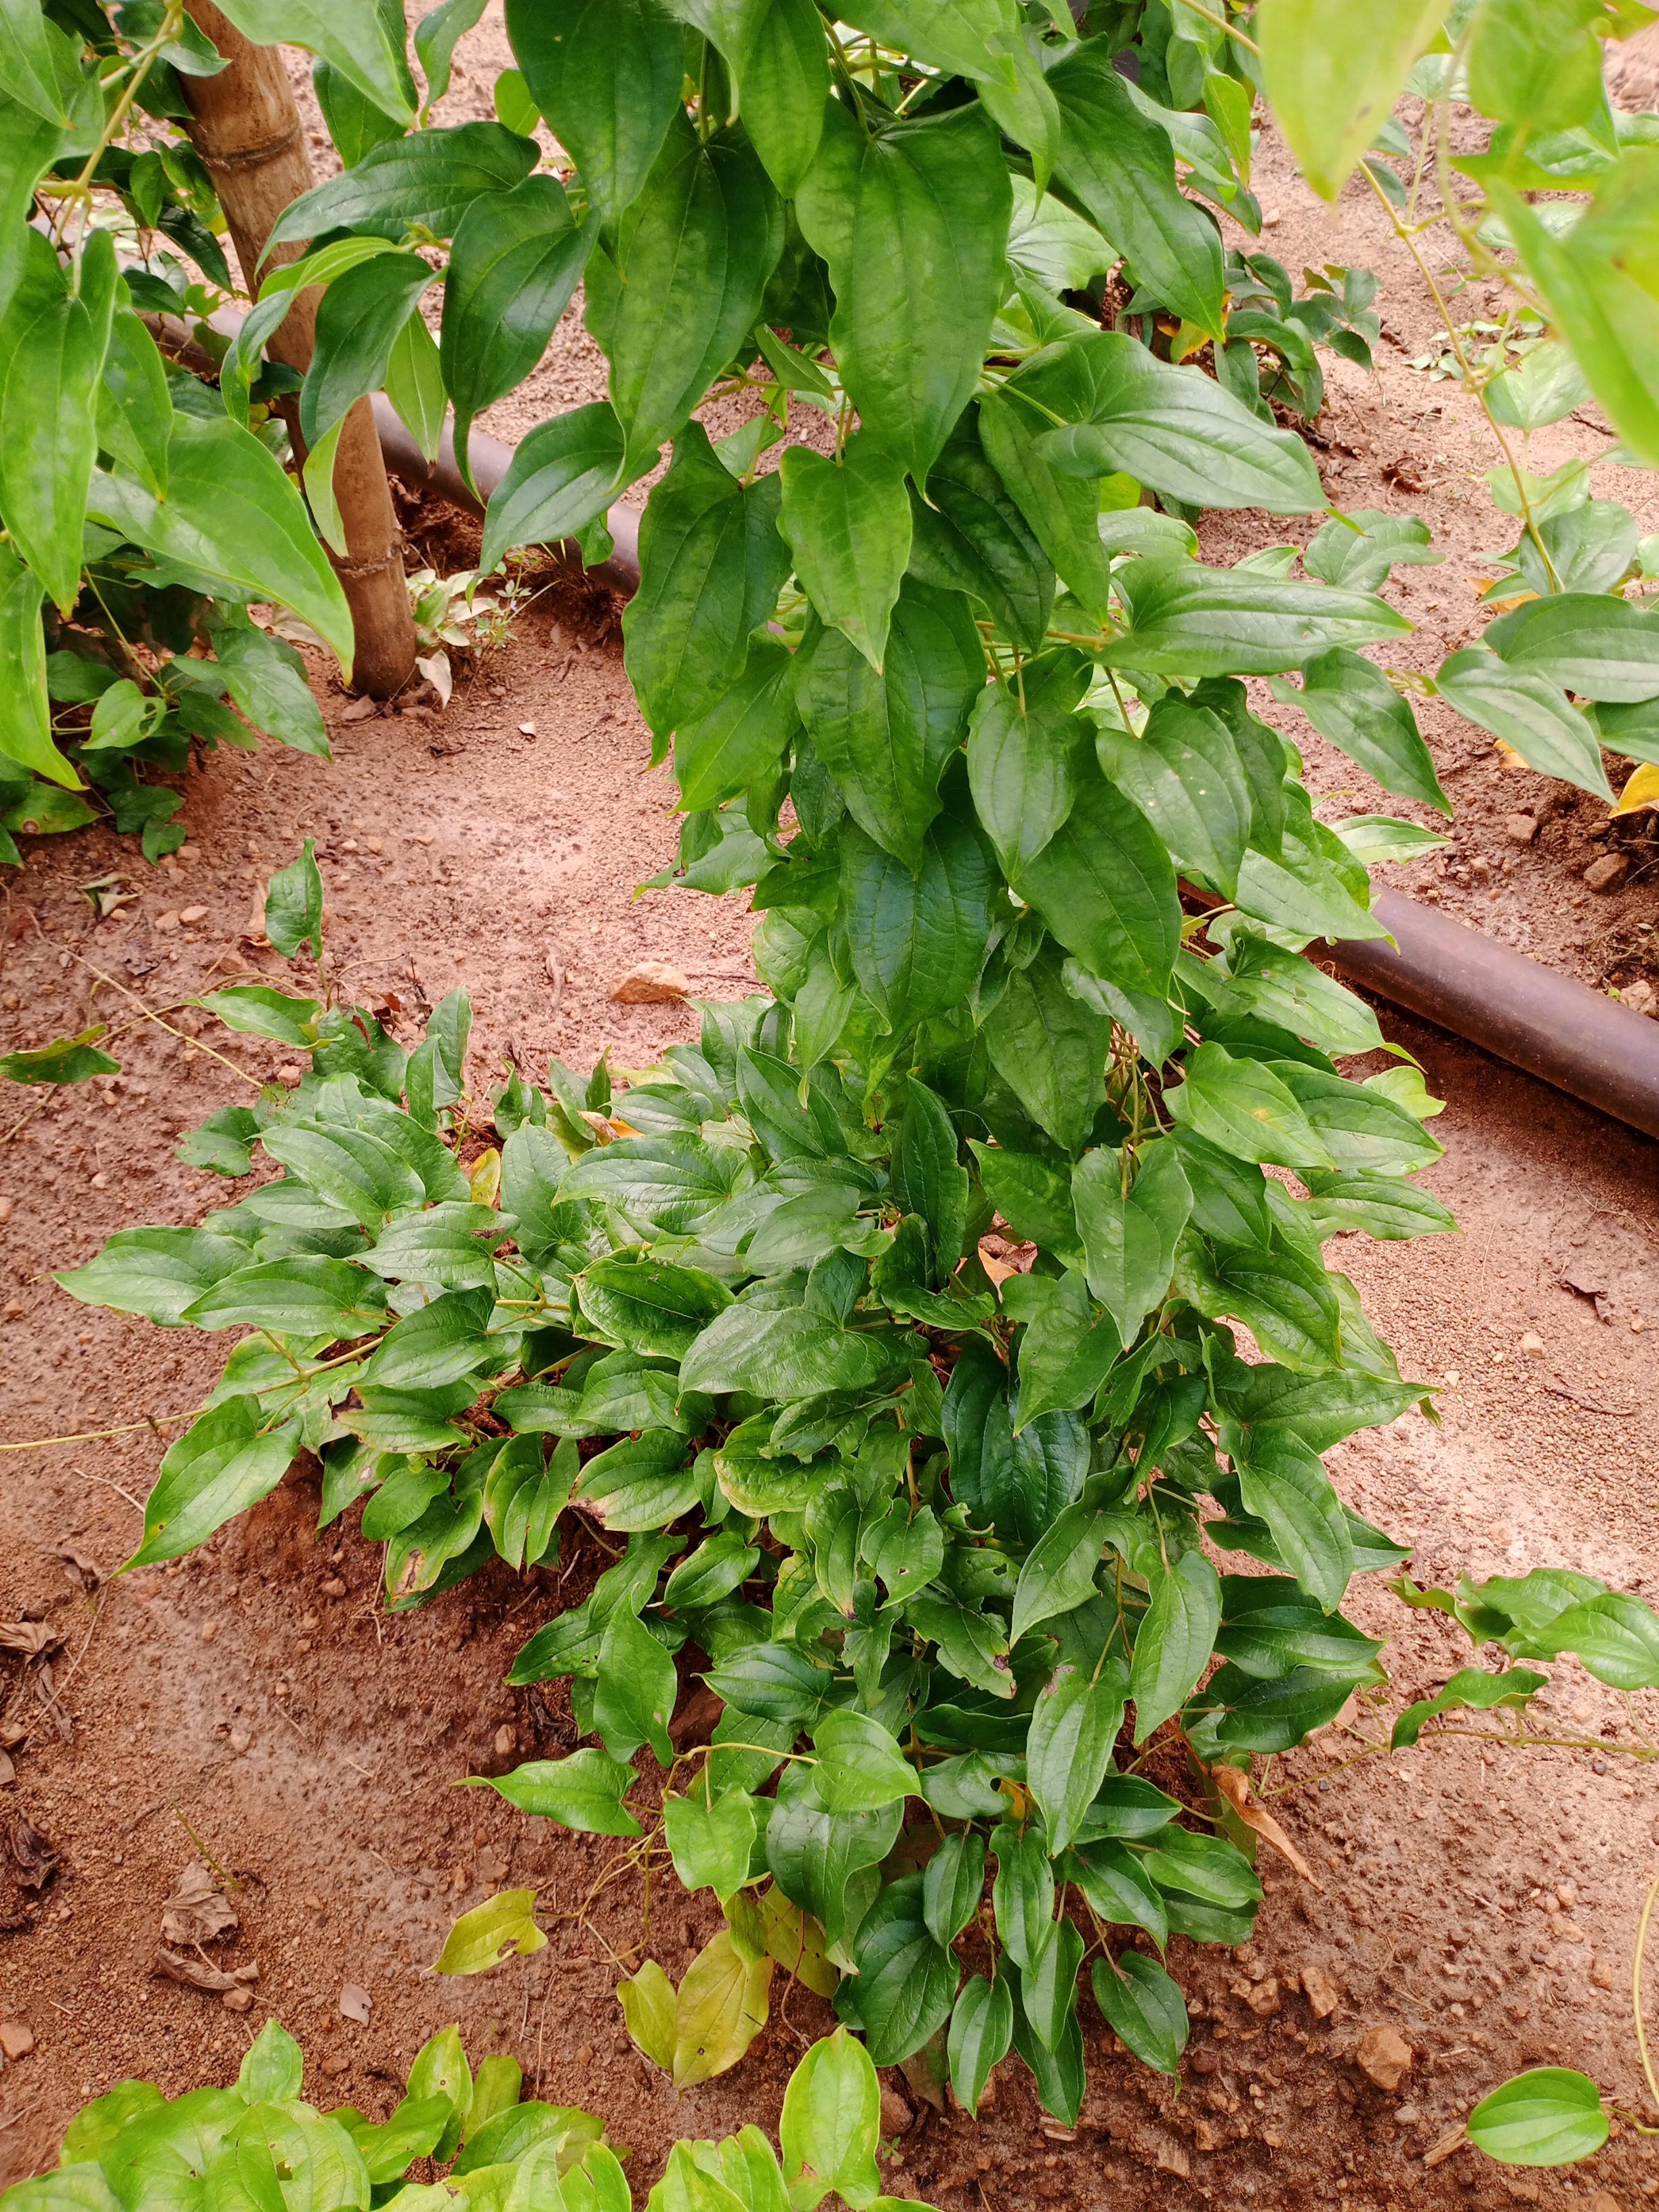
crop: yam
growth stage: vegetative
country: Nigeria
